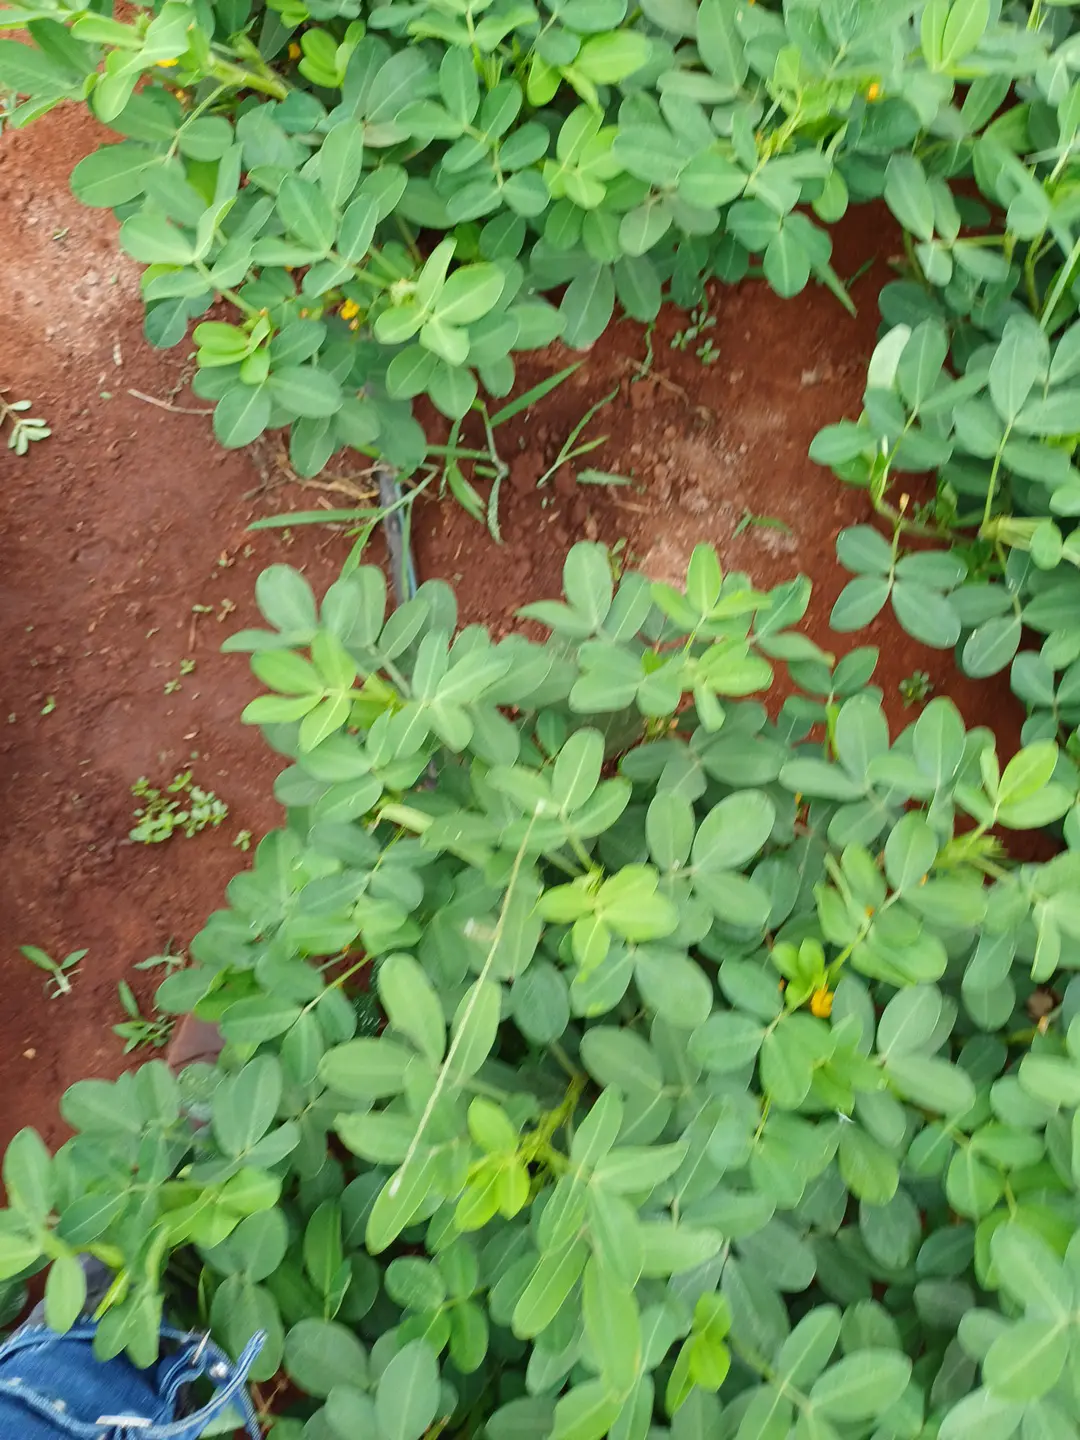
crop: groundnut
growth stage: flowering
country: Kenya
